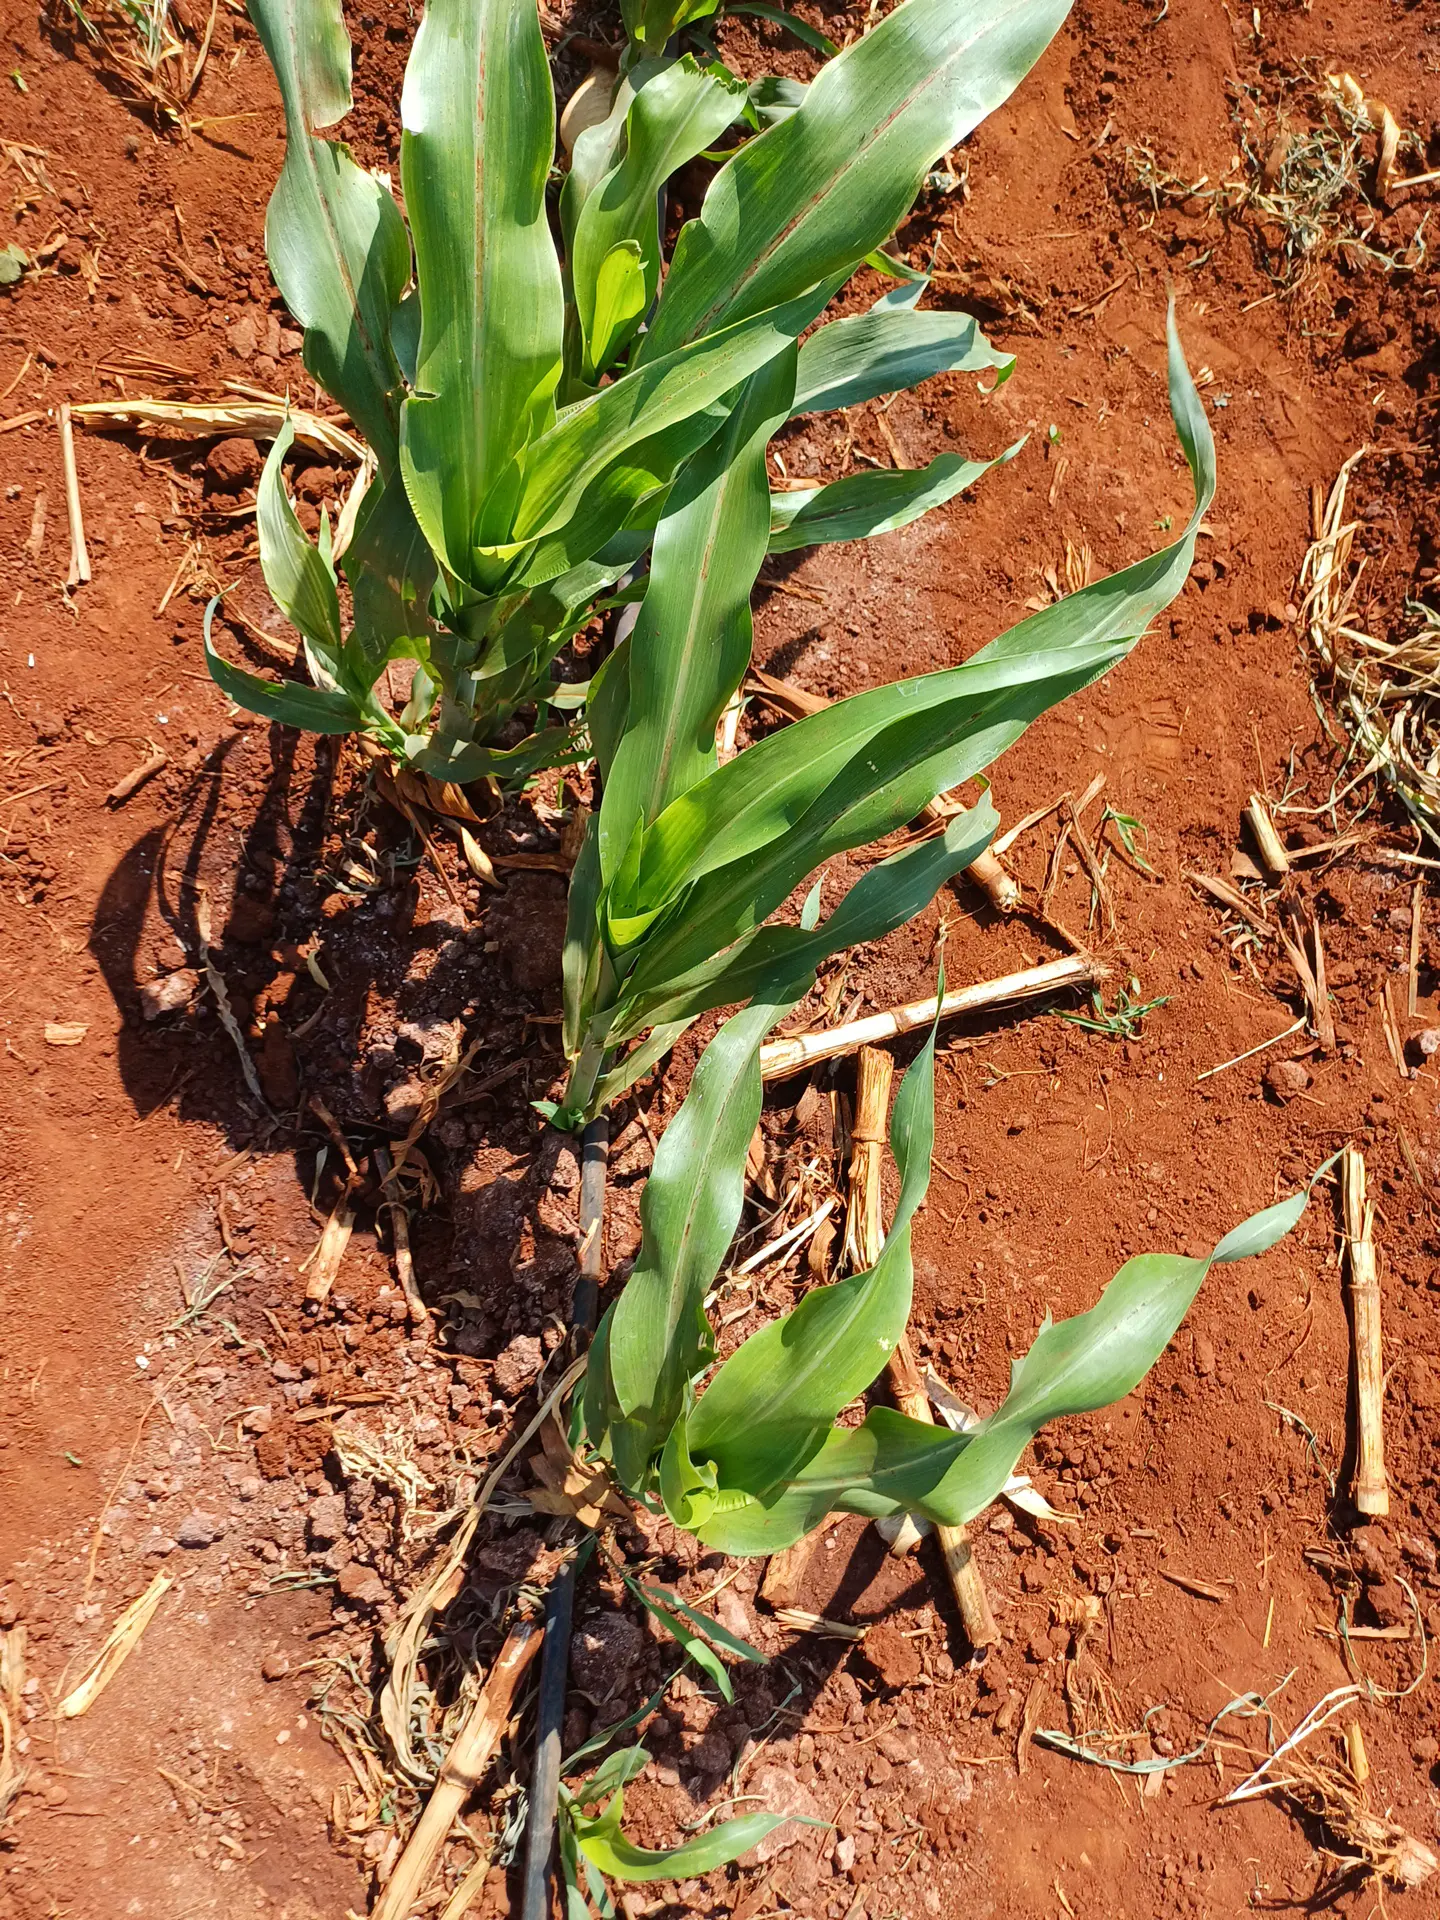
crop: sorghum
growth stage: vegetative
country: Kenya
